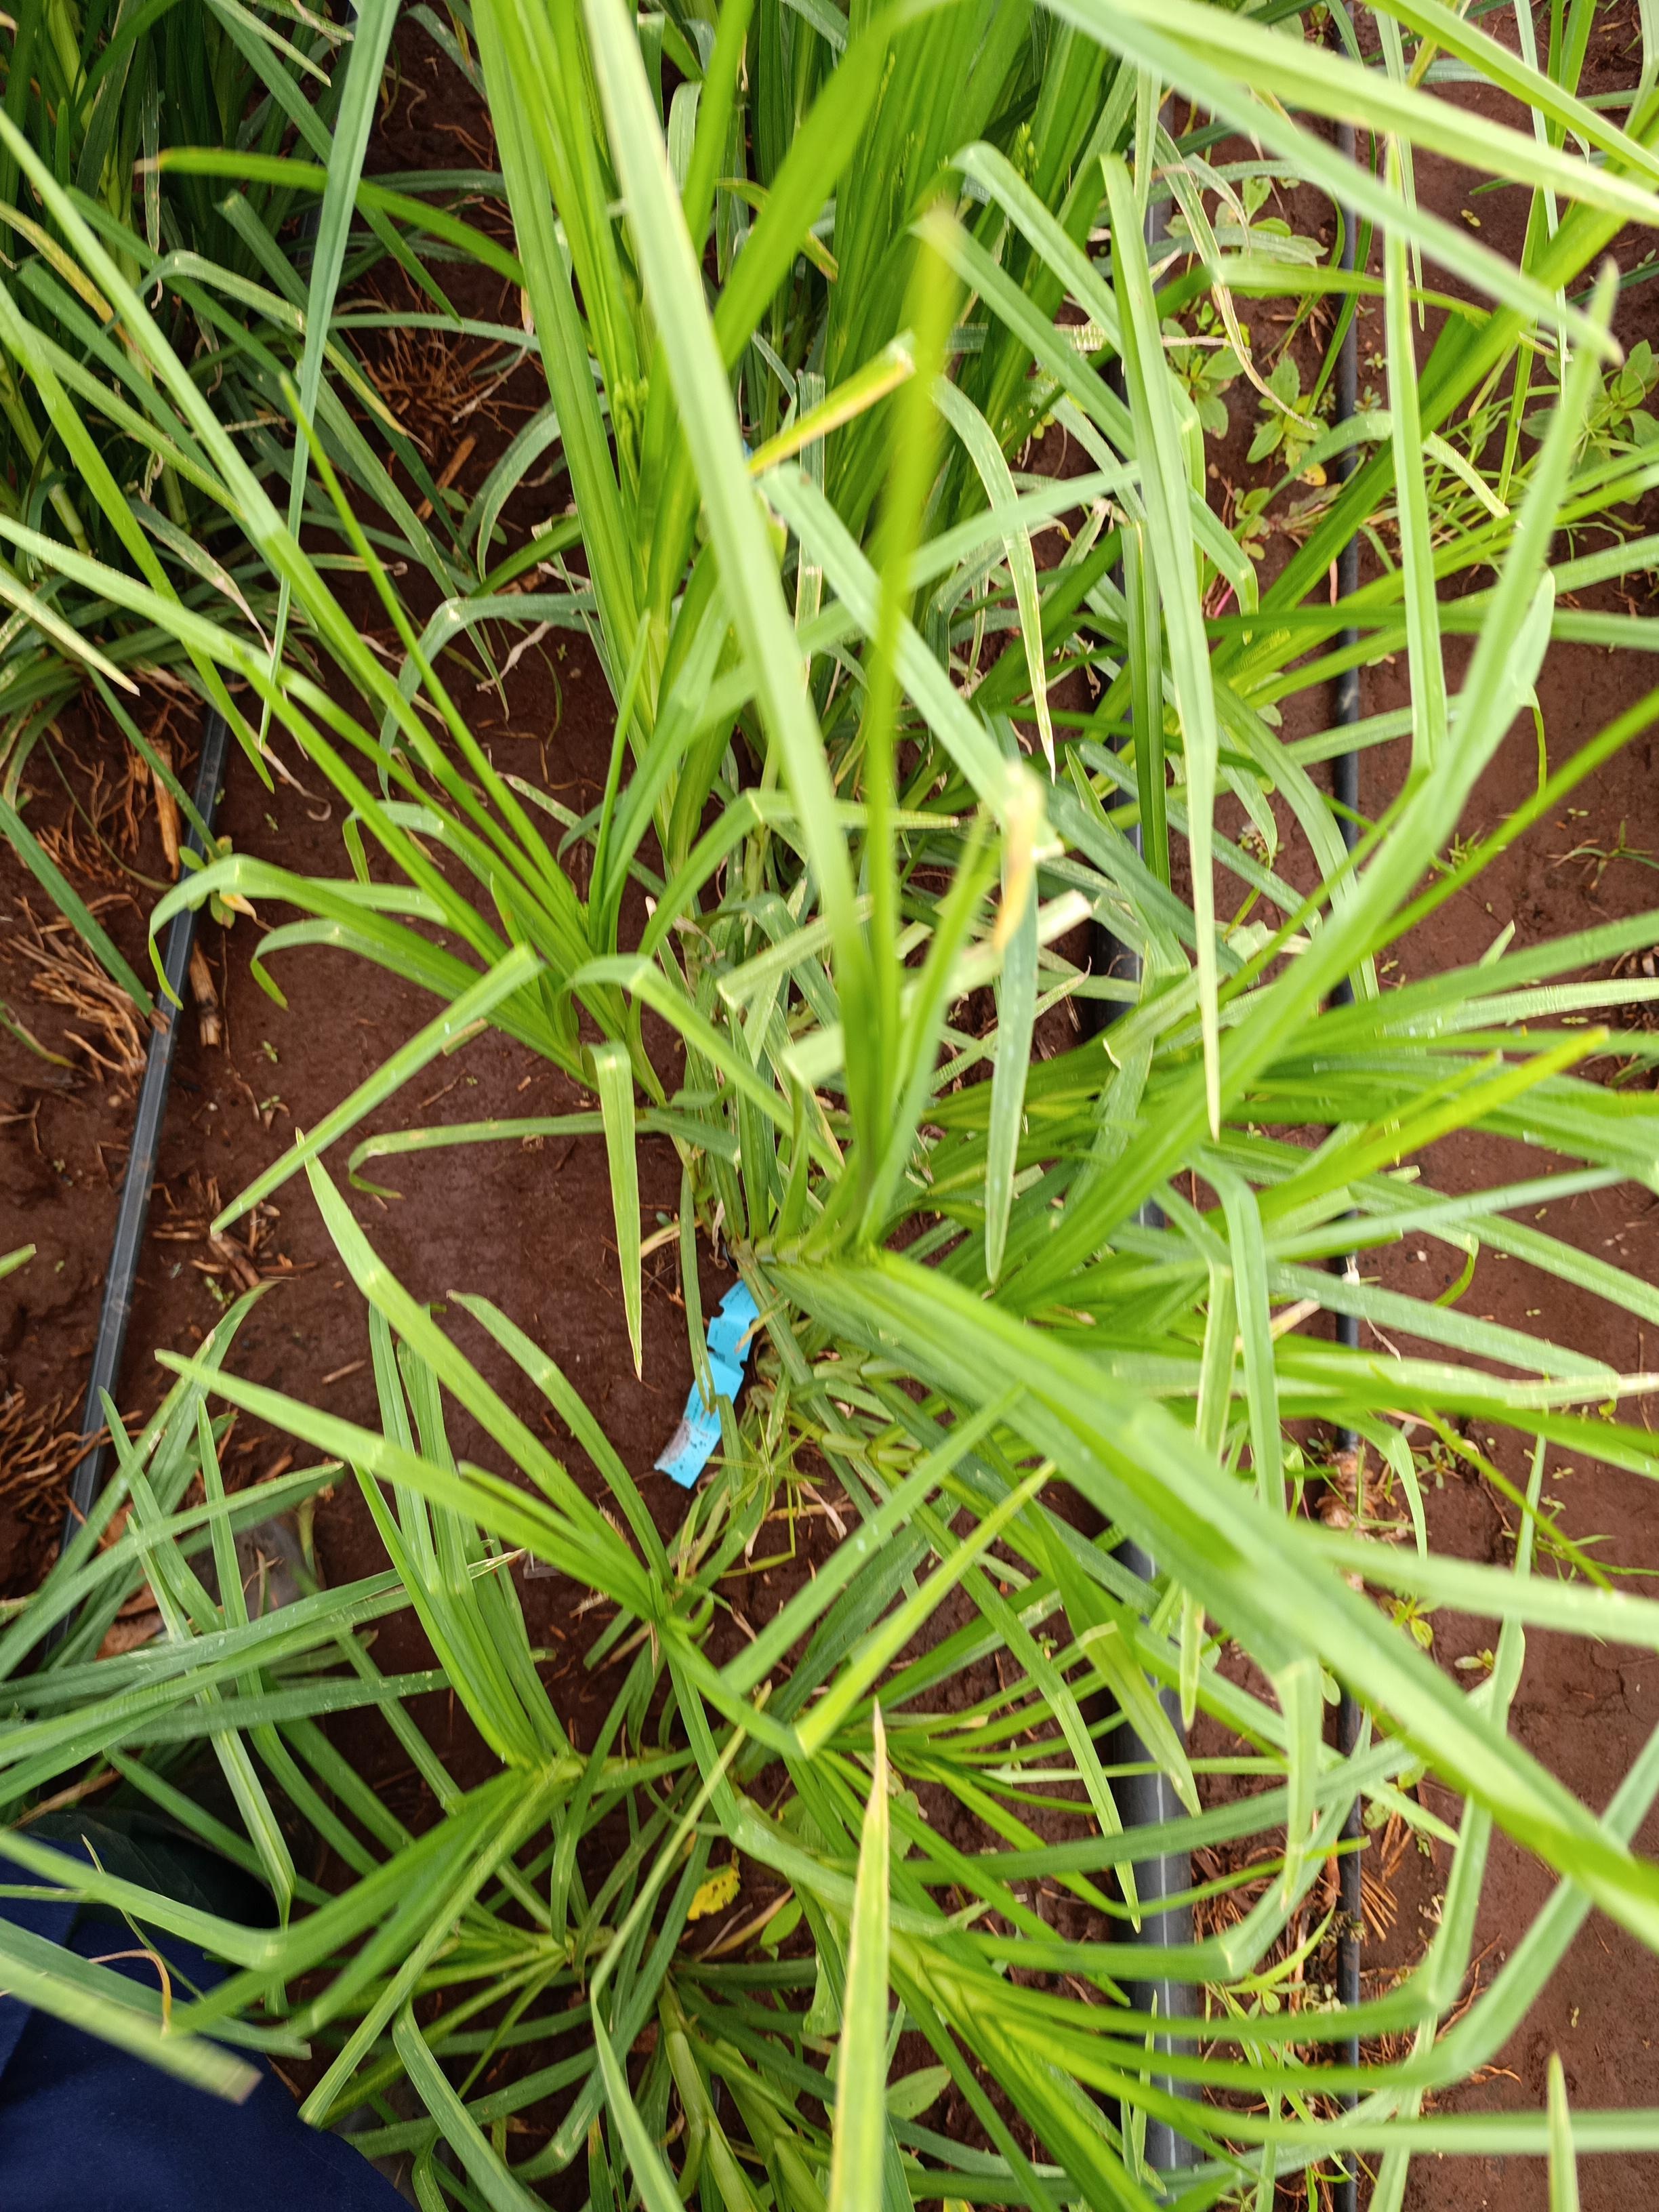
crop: finger millet
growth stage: heading tuber
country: Kenya
